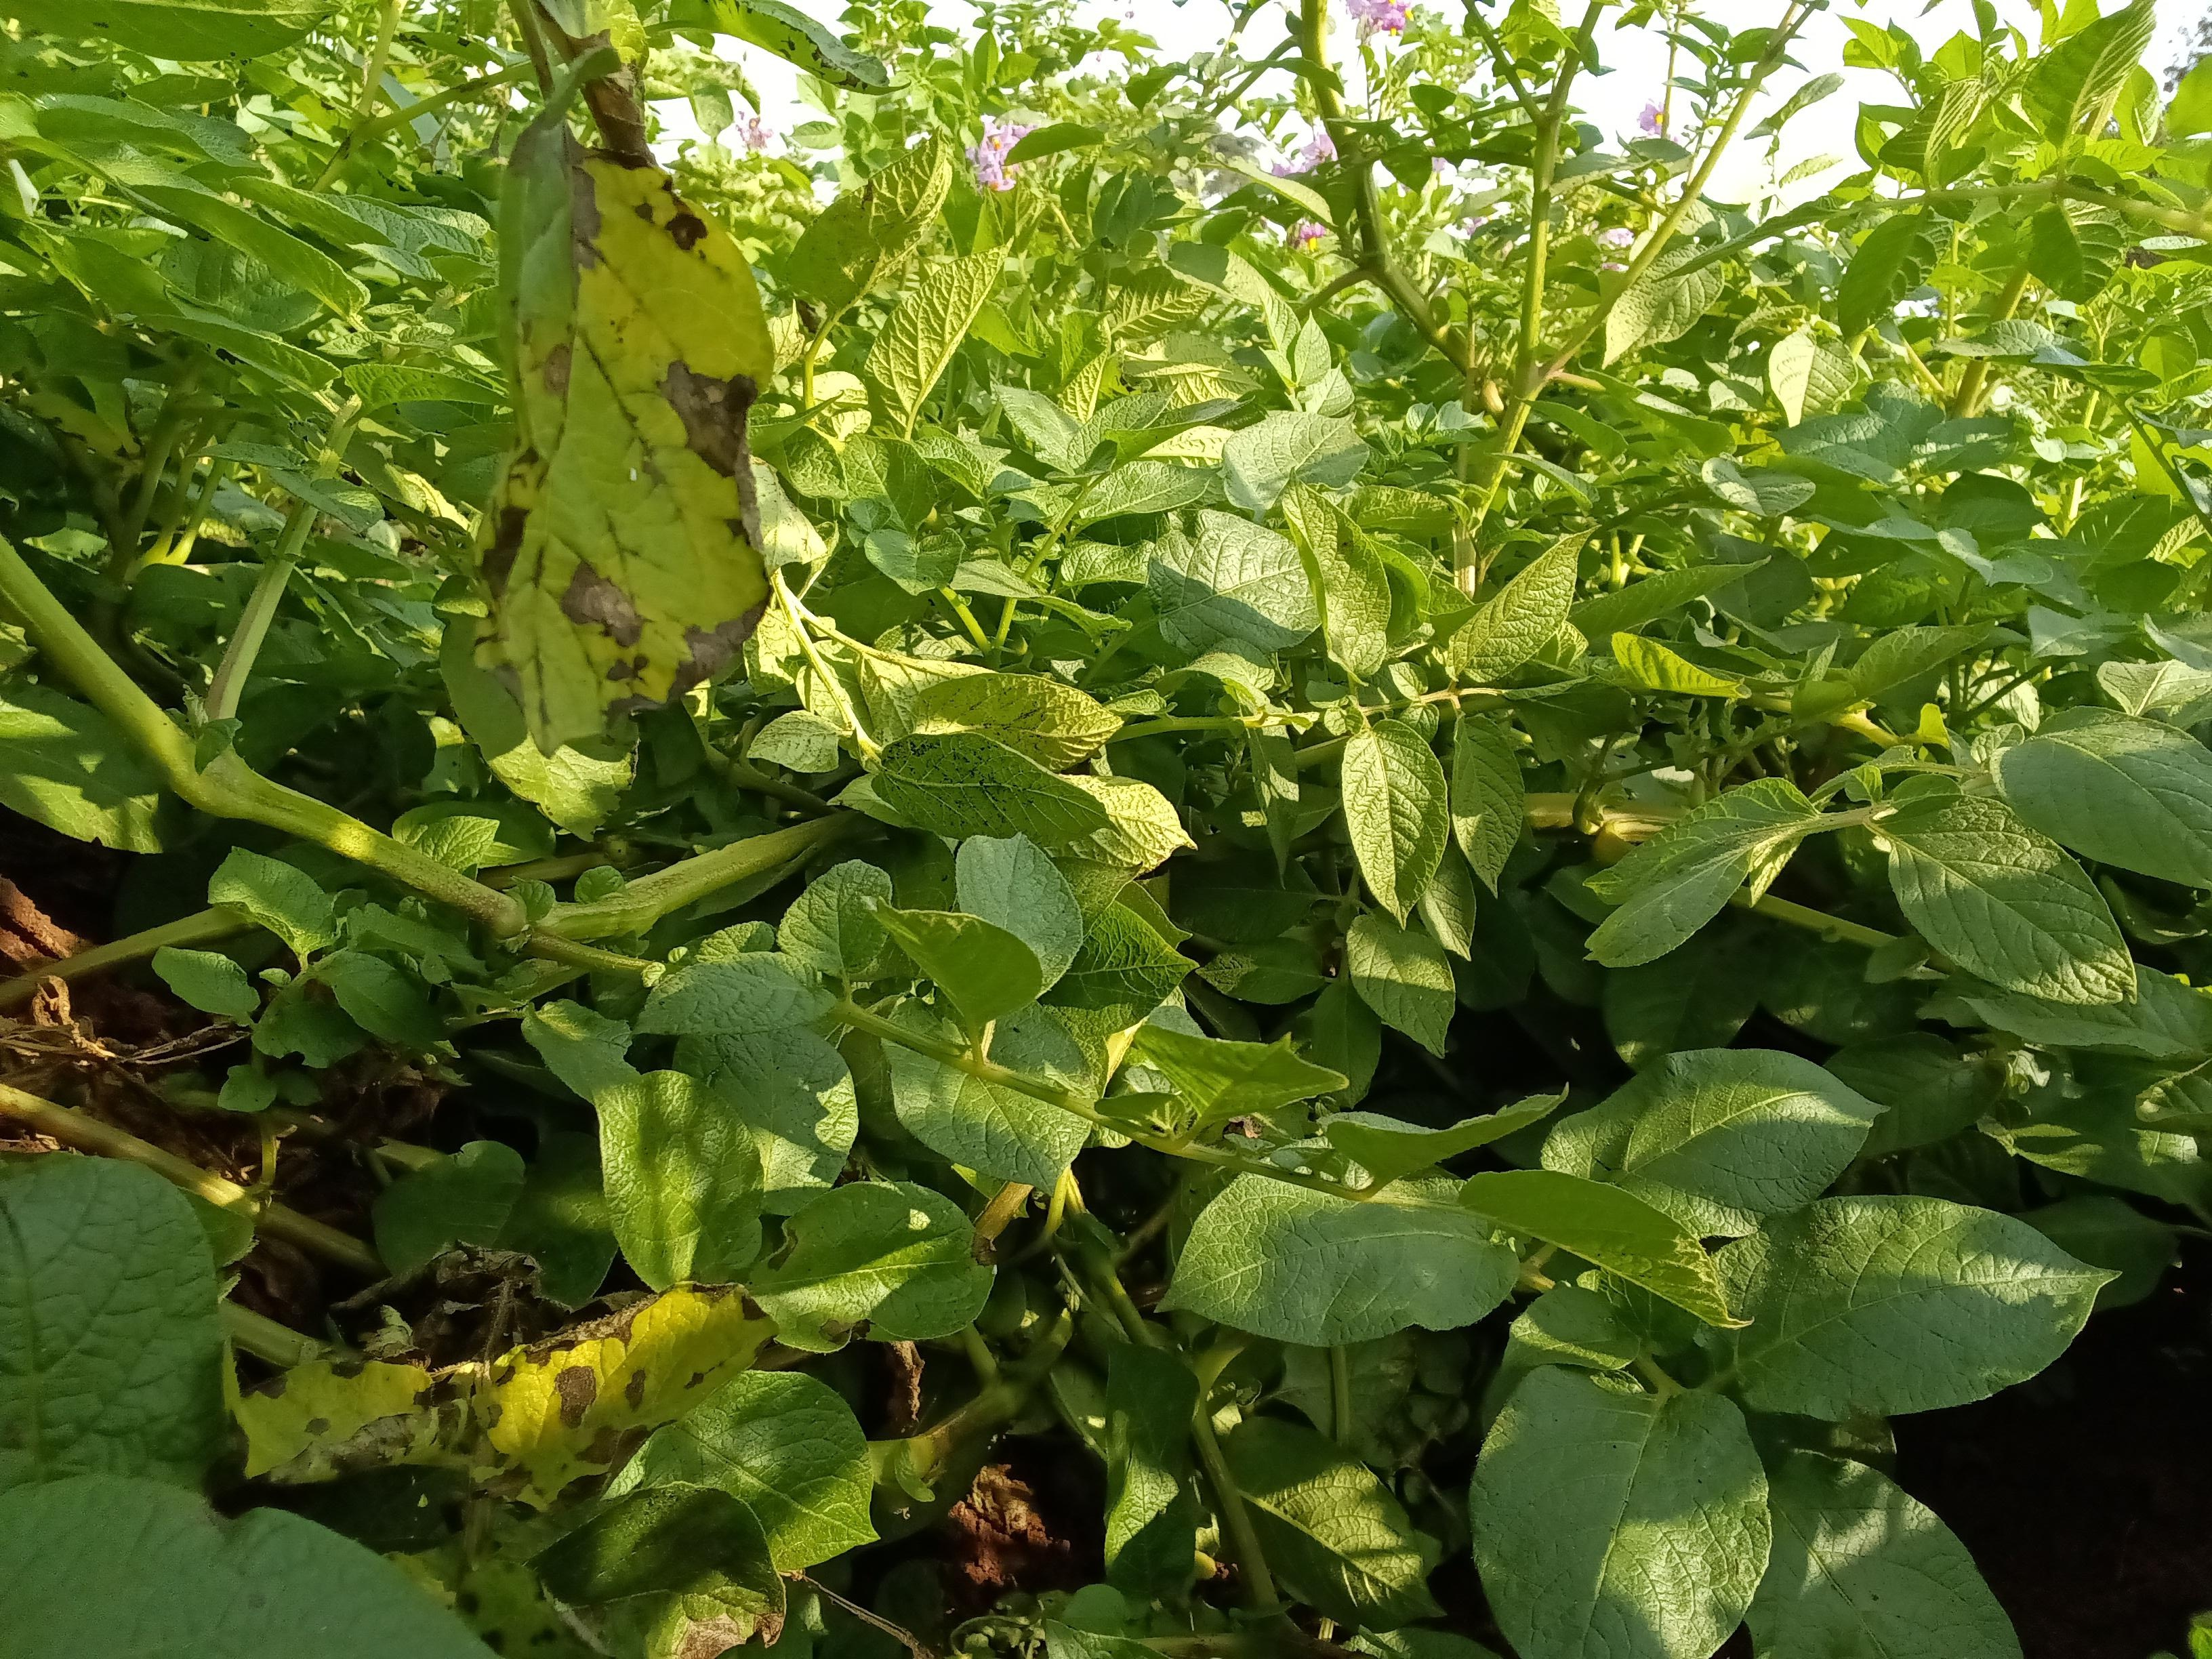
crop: potato
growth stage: maturity
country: Kenya
